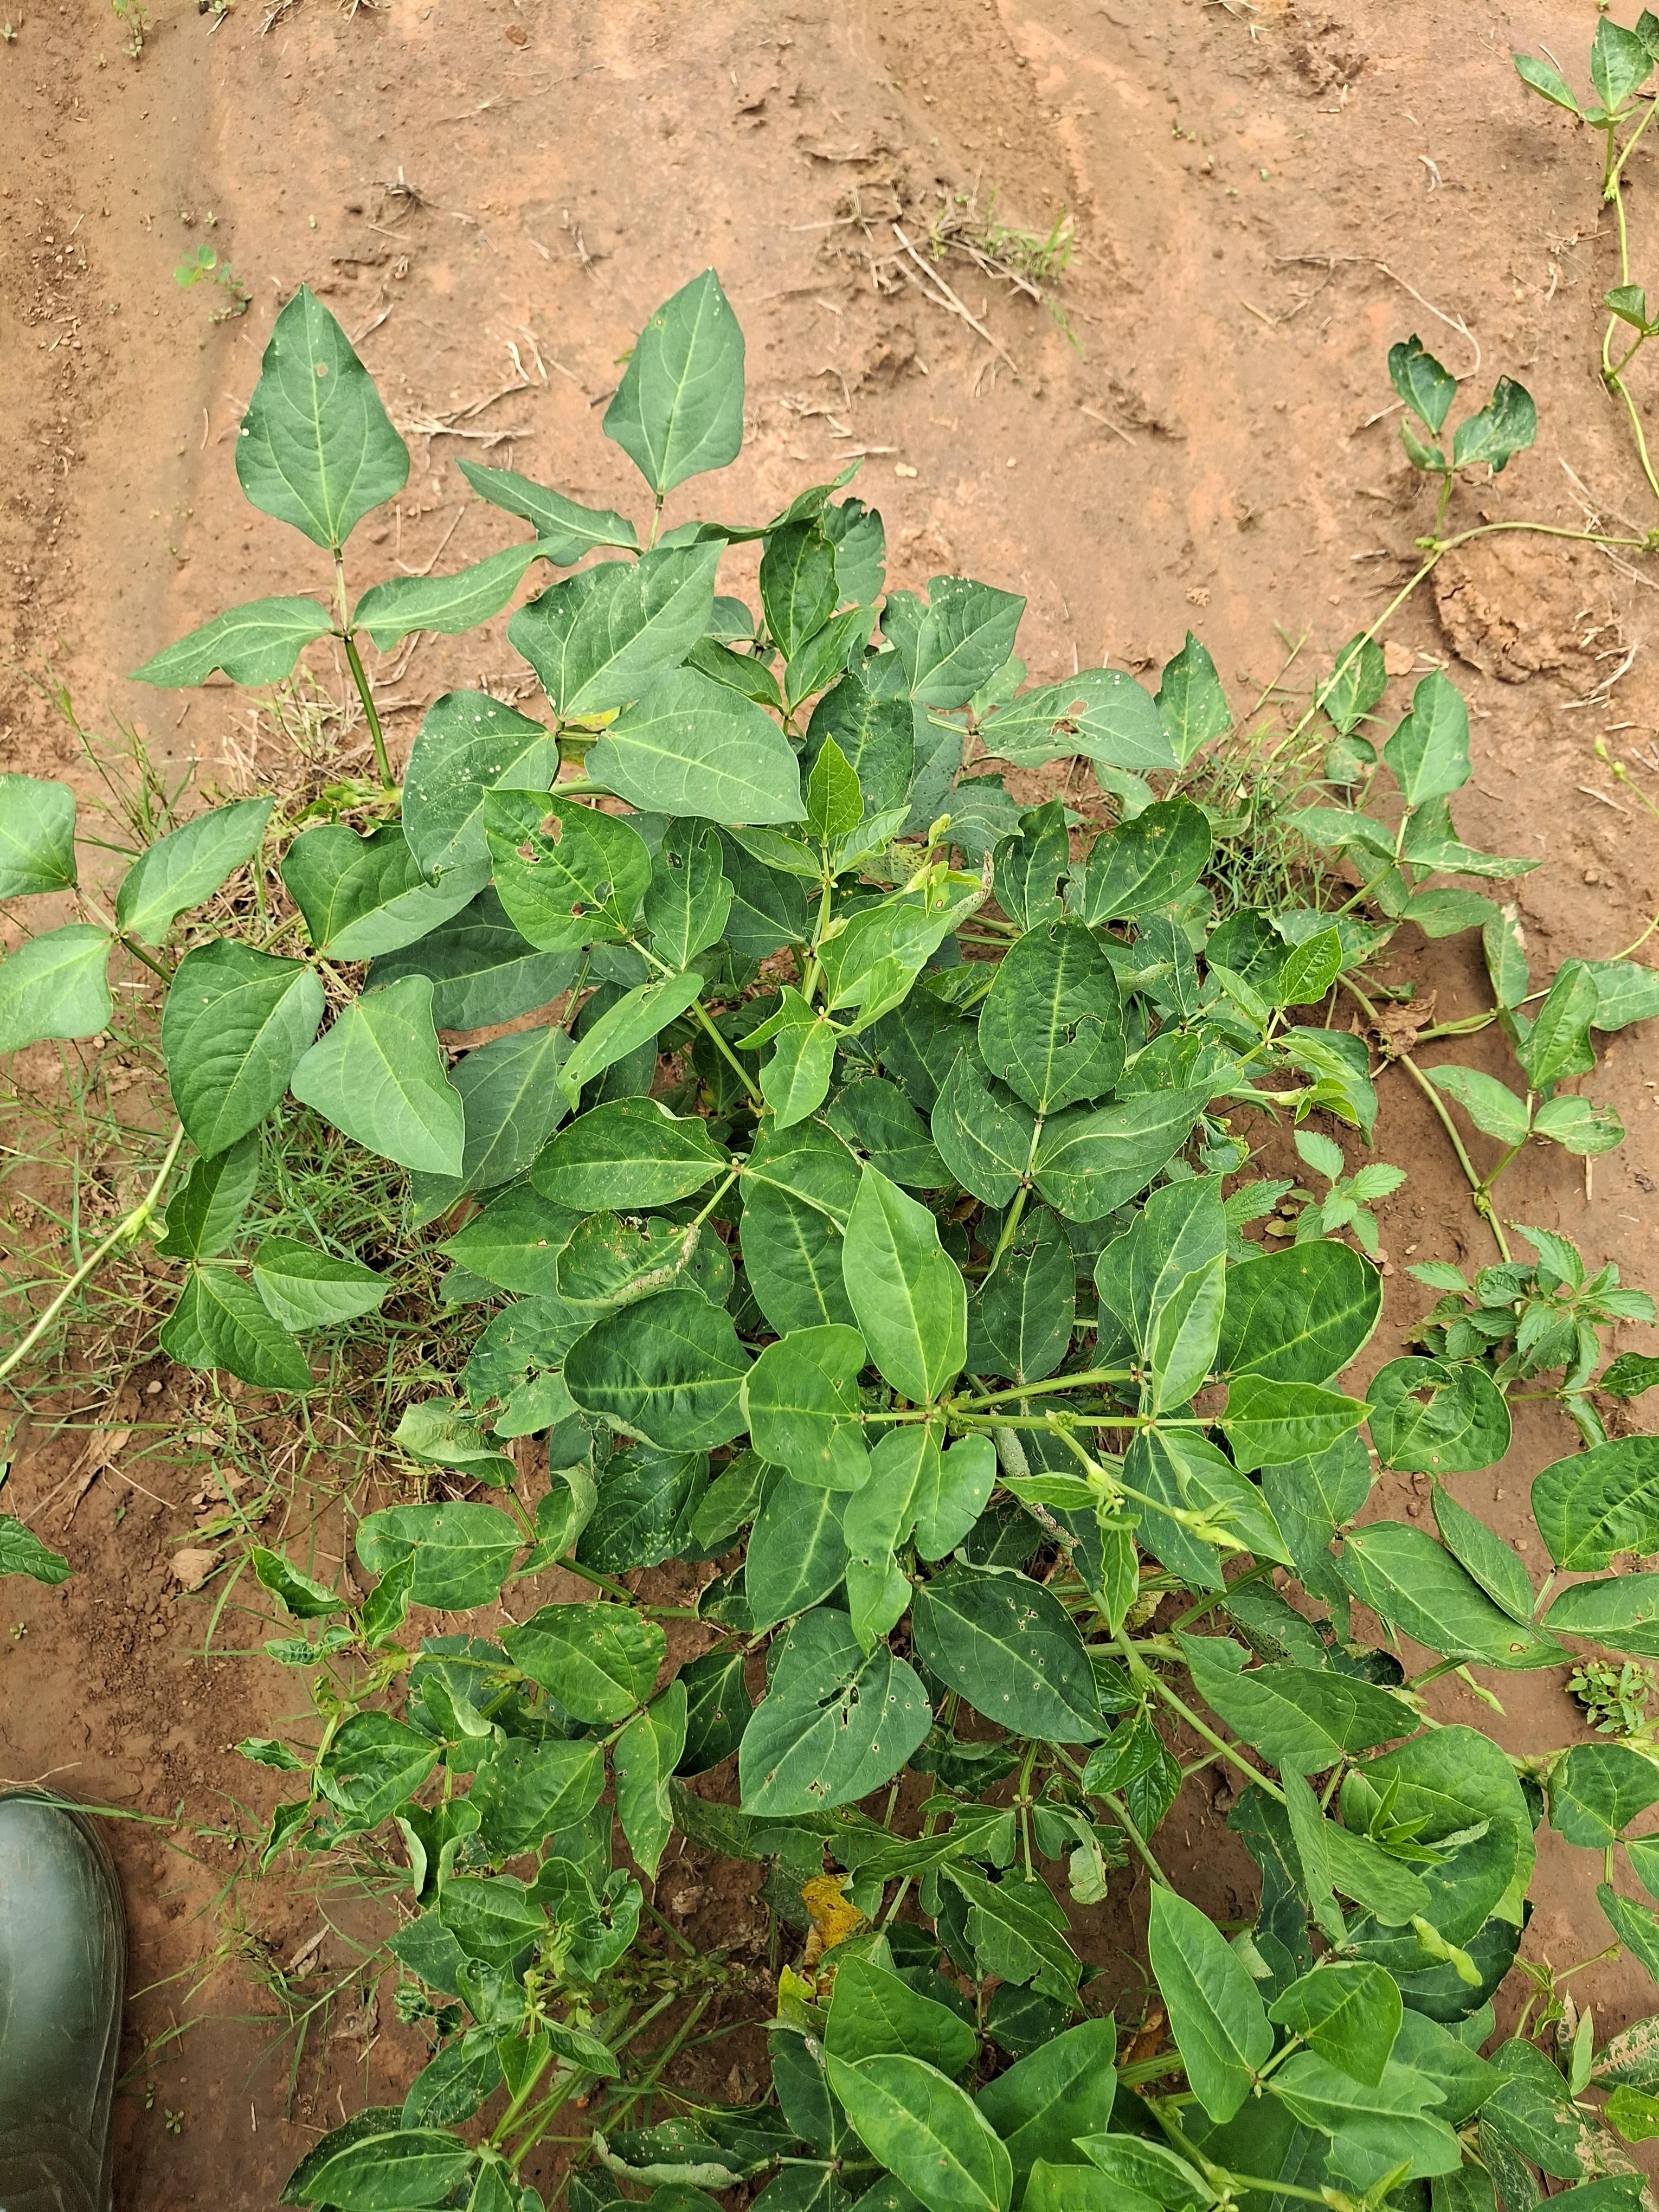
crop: cowpea
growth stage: flowering
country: Nigeria
